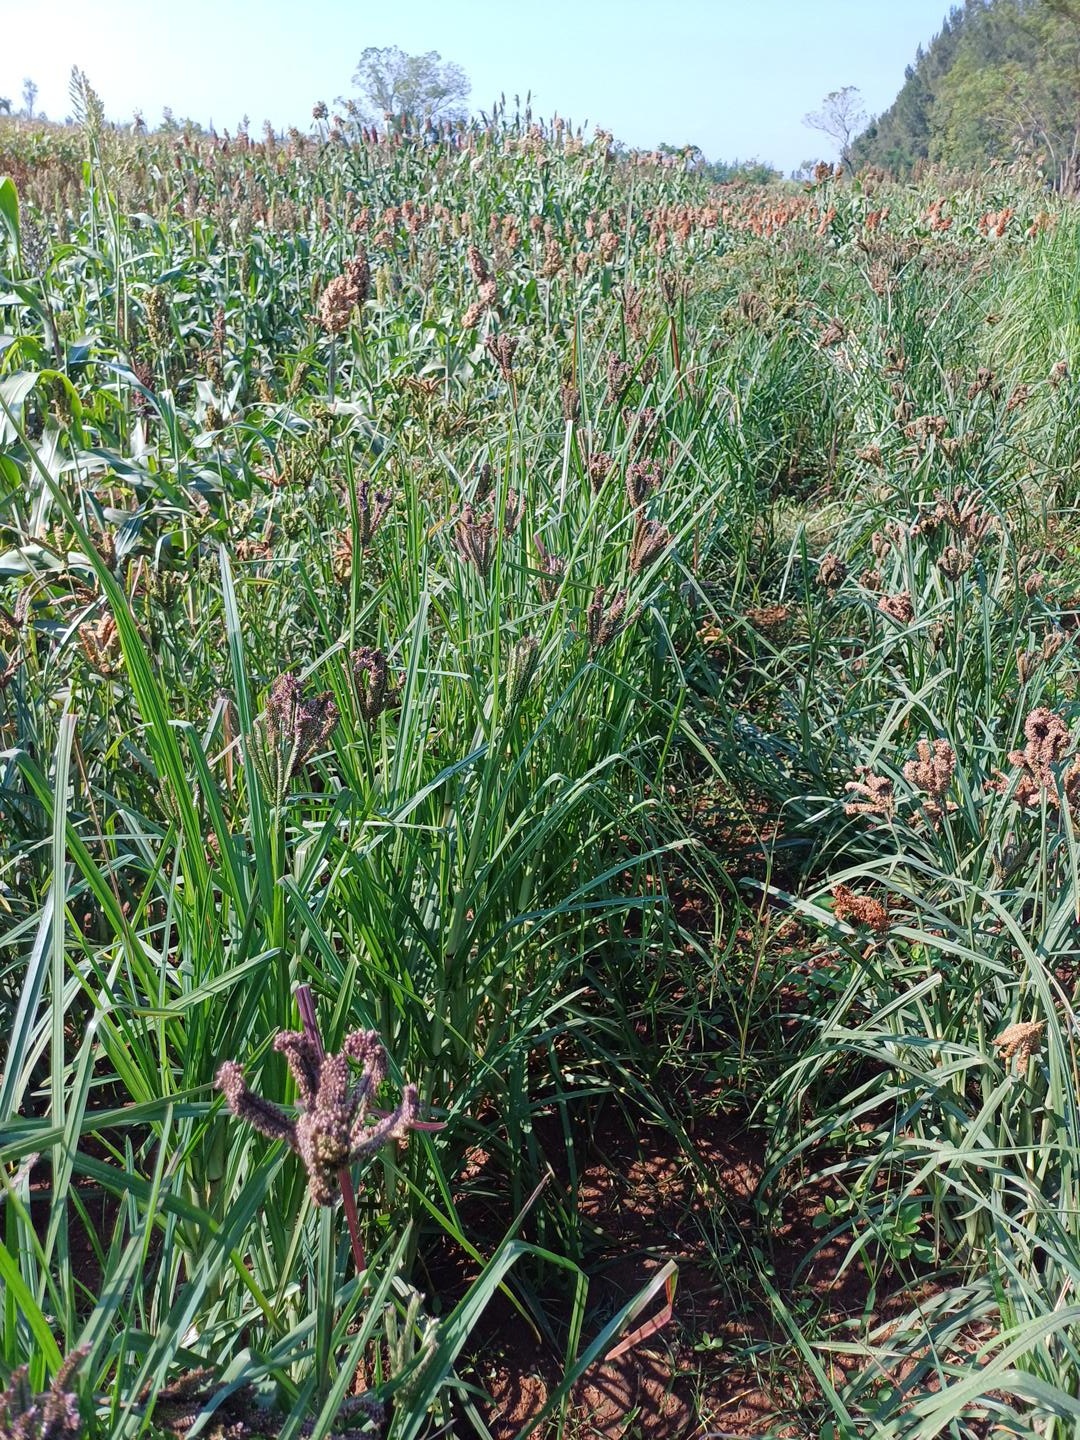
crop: finger millet
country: Kenya
